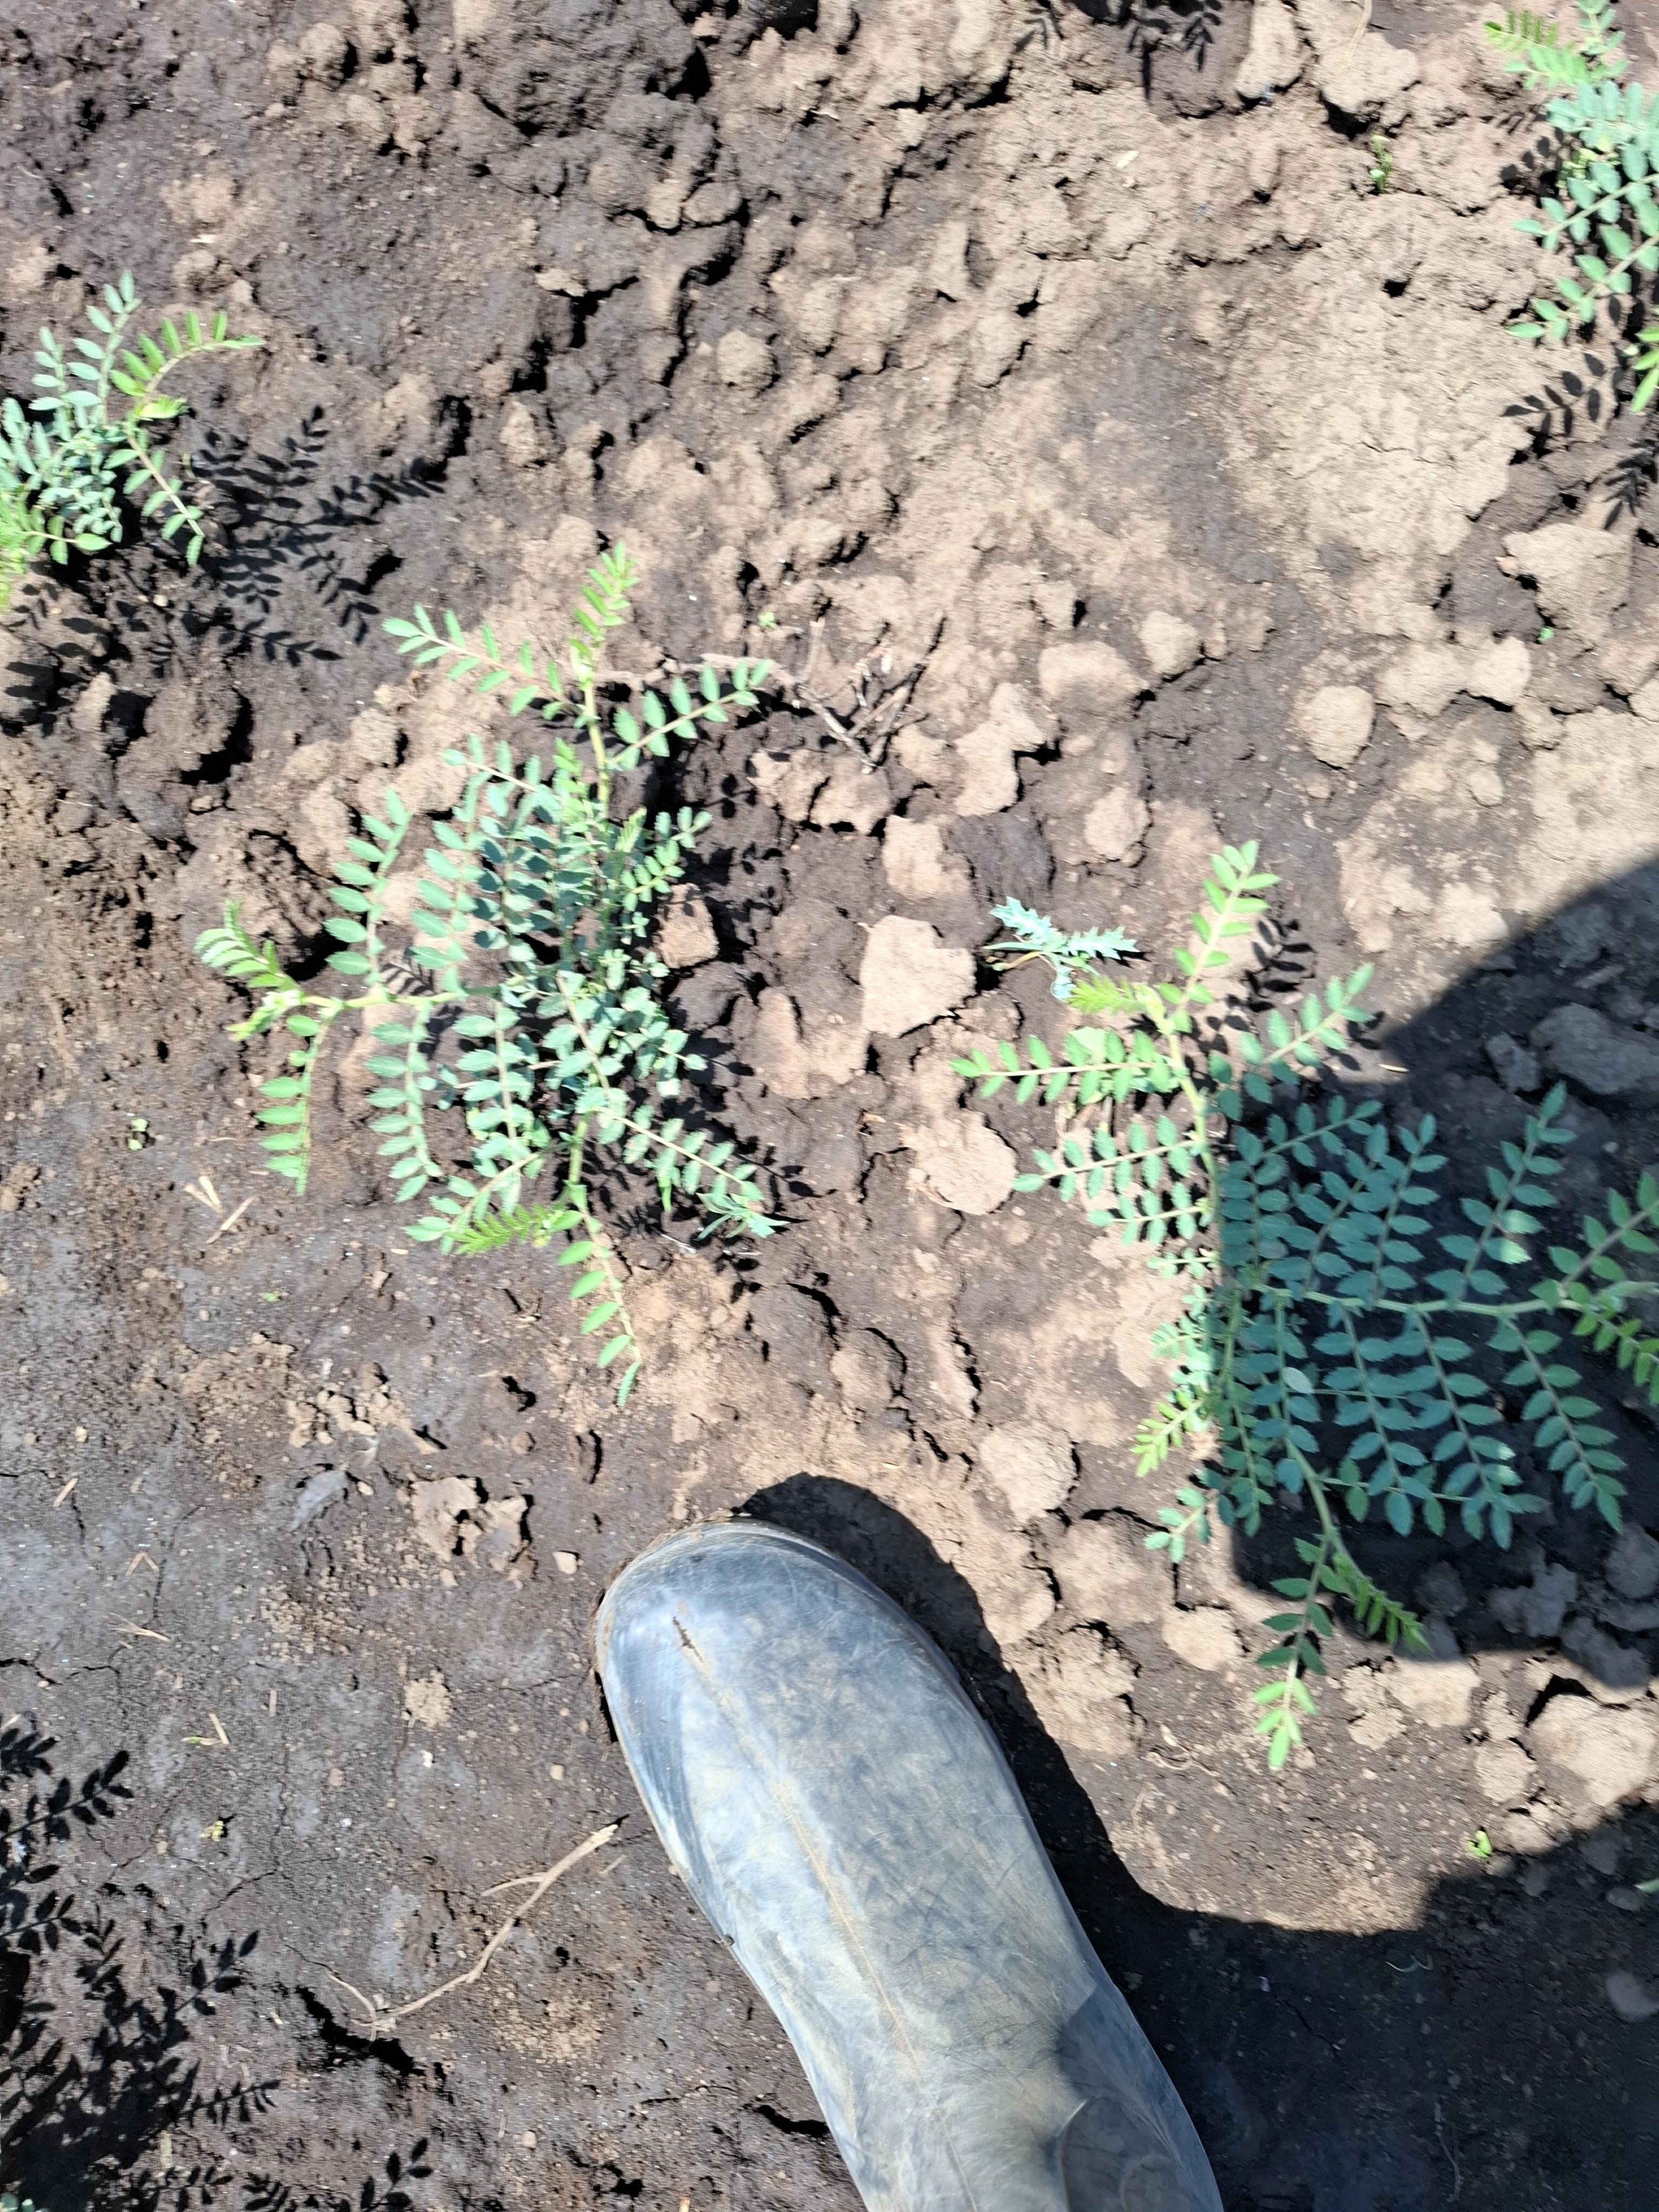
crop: chickpea
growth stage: vegetative
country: Tanzania
